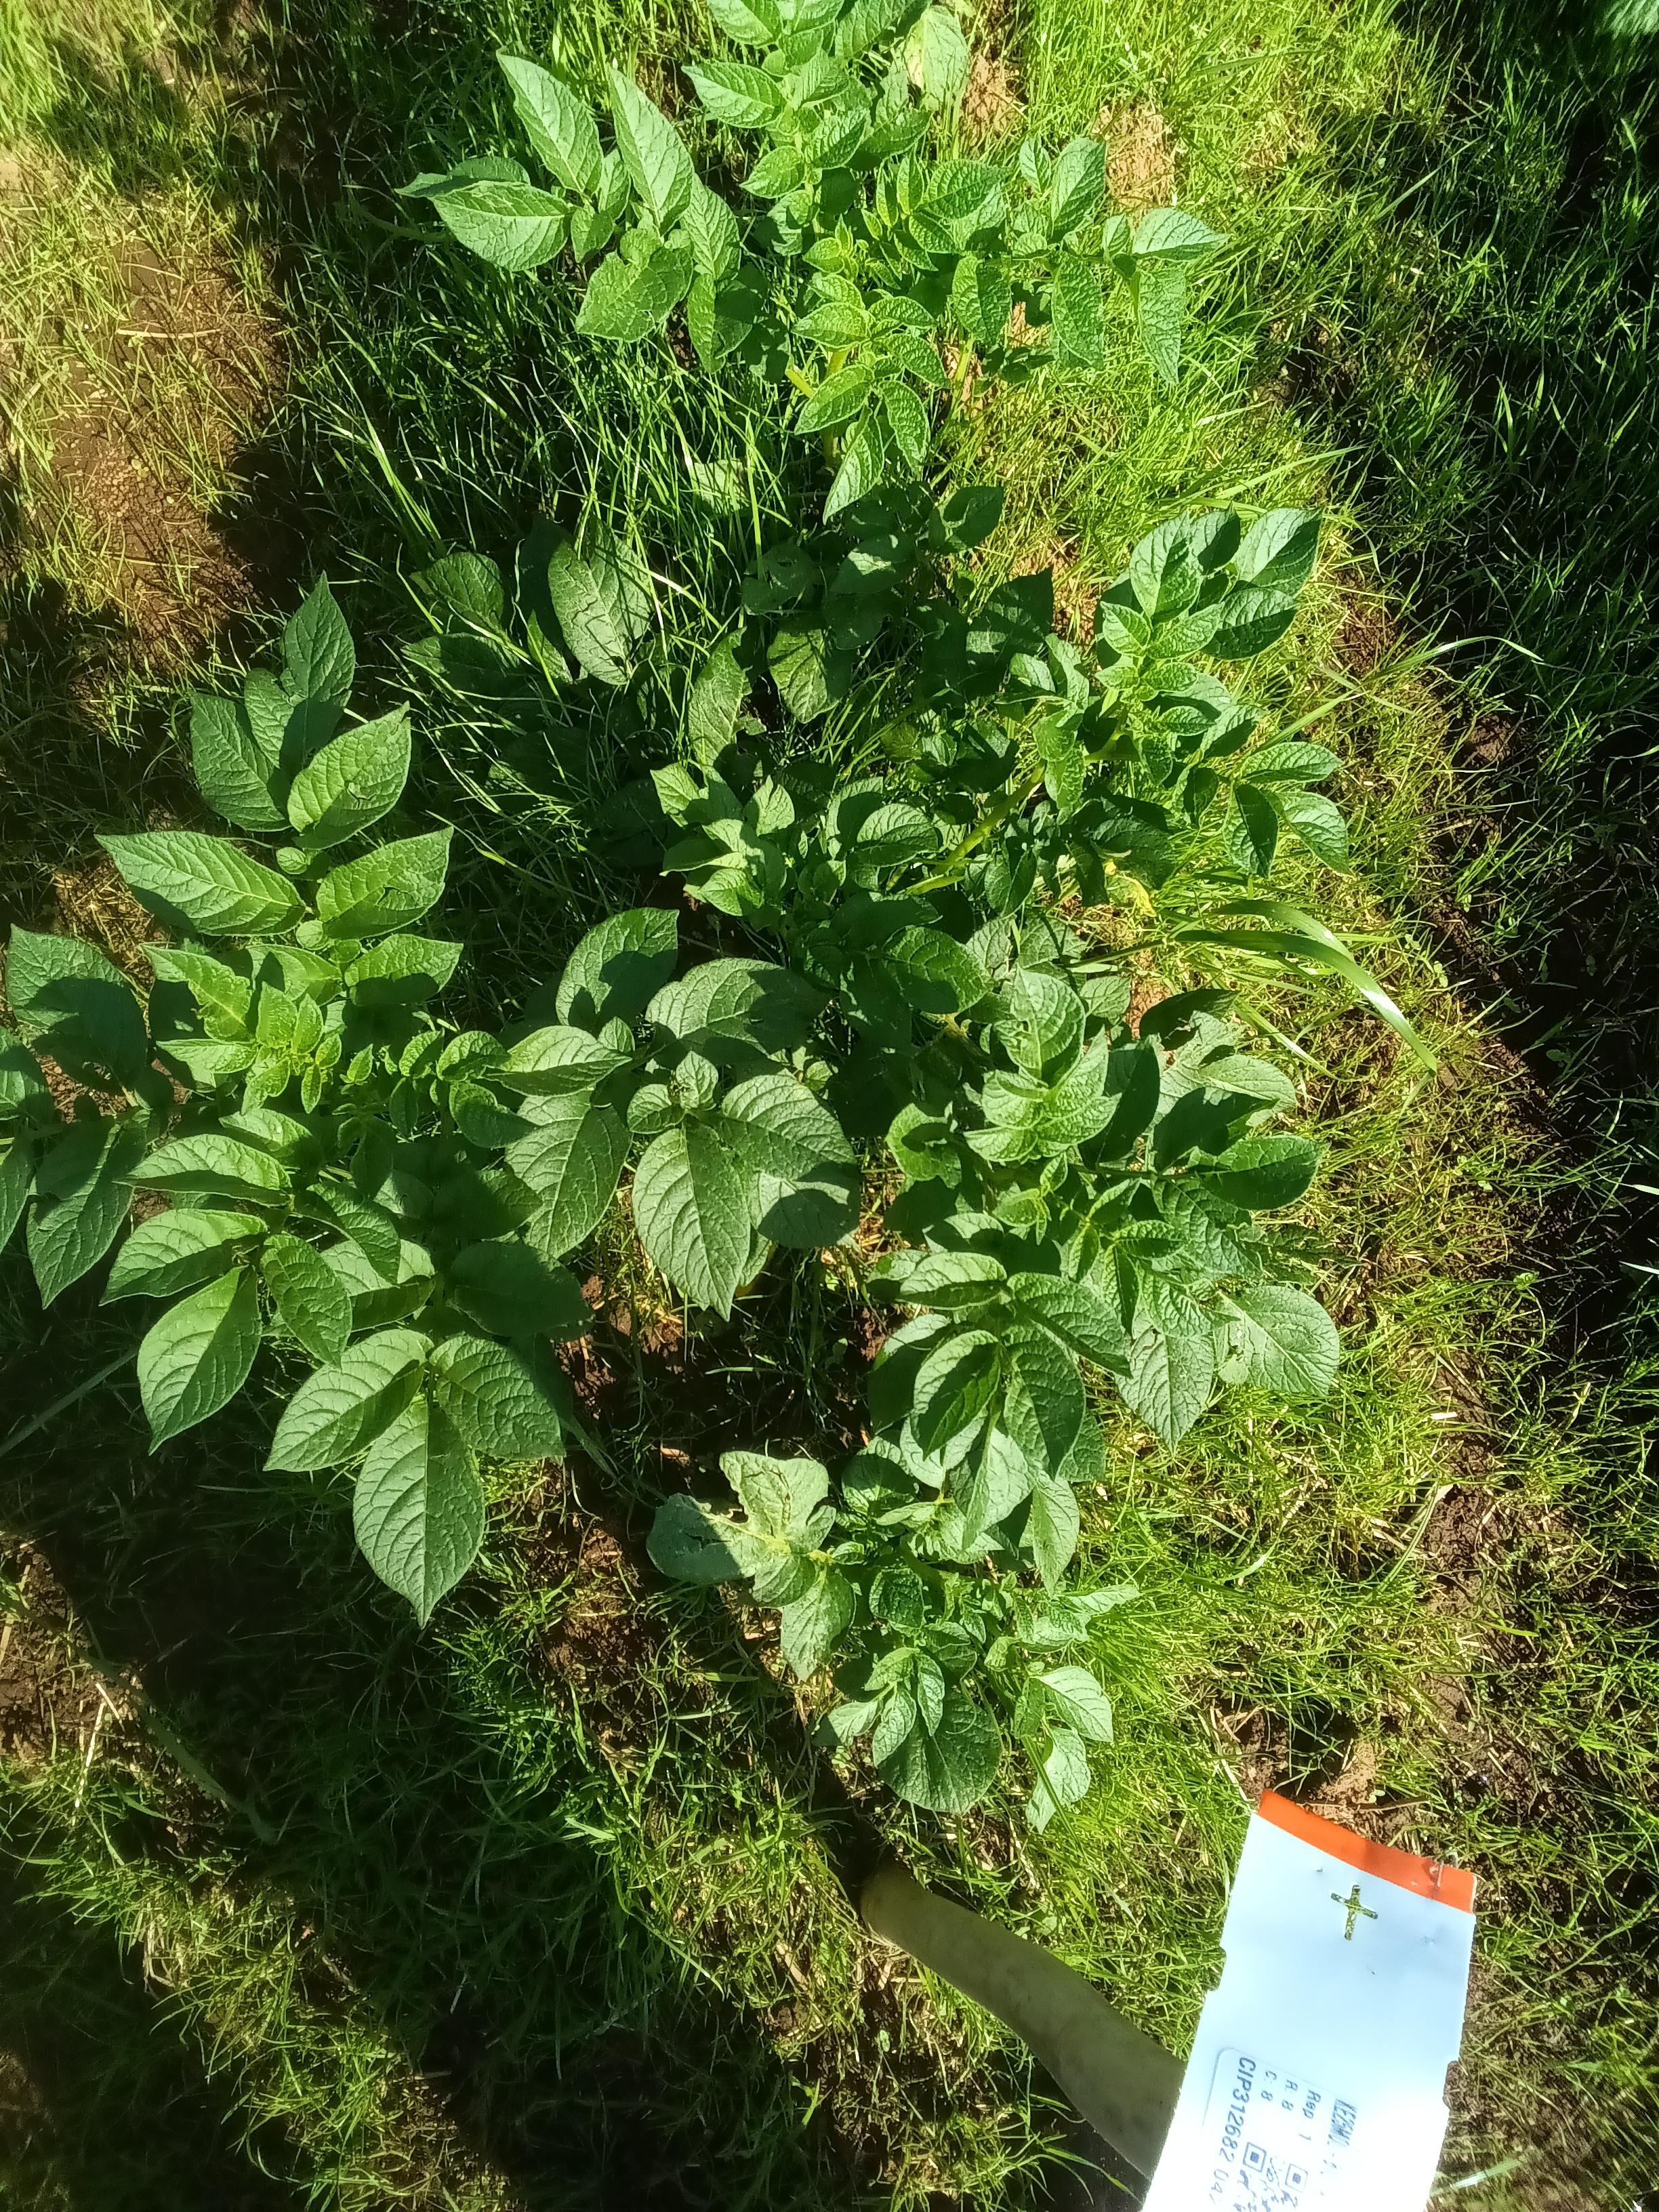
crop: potato
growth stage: vegetative
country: Kenya
